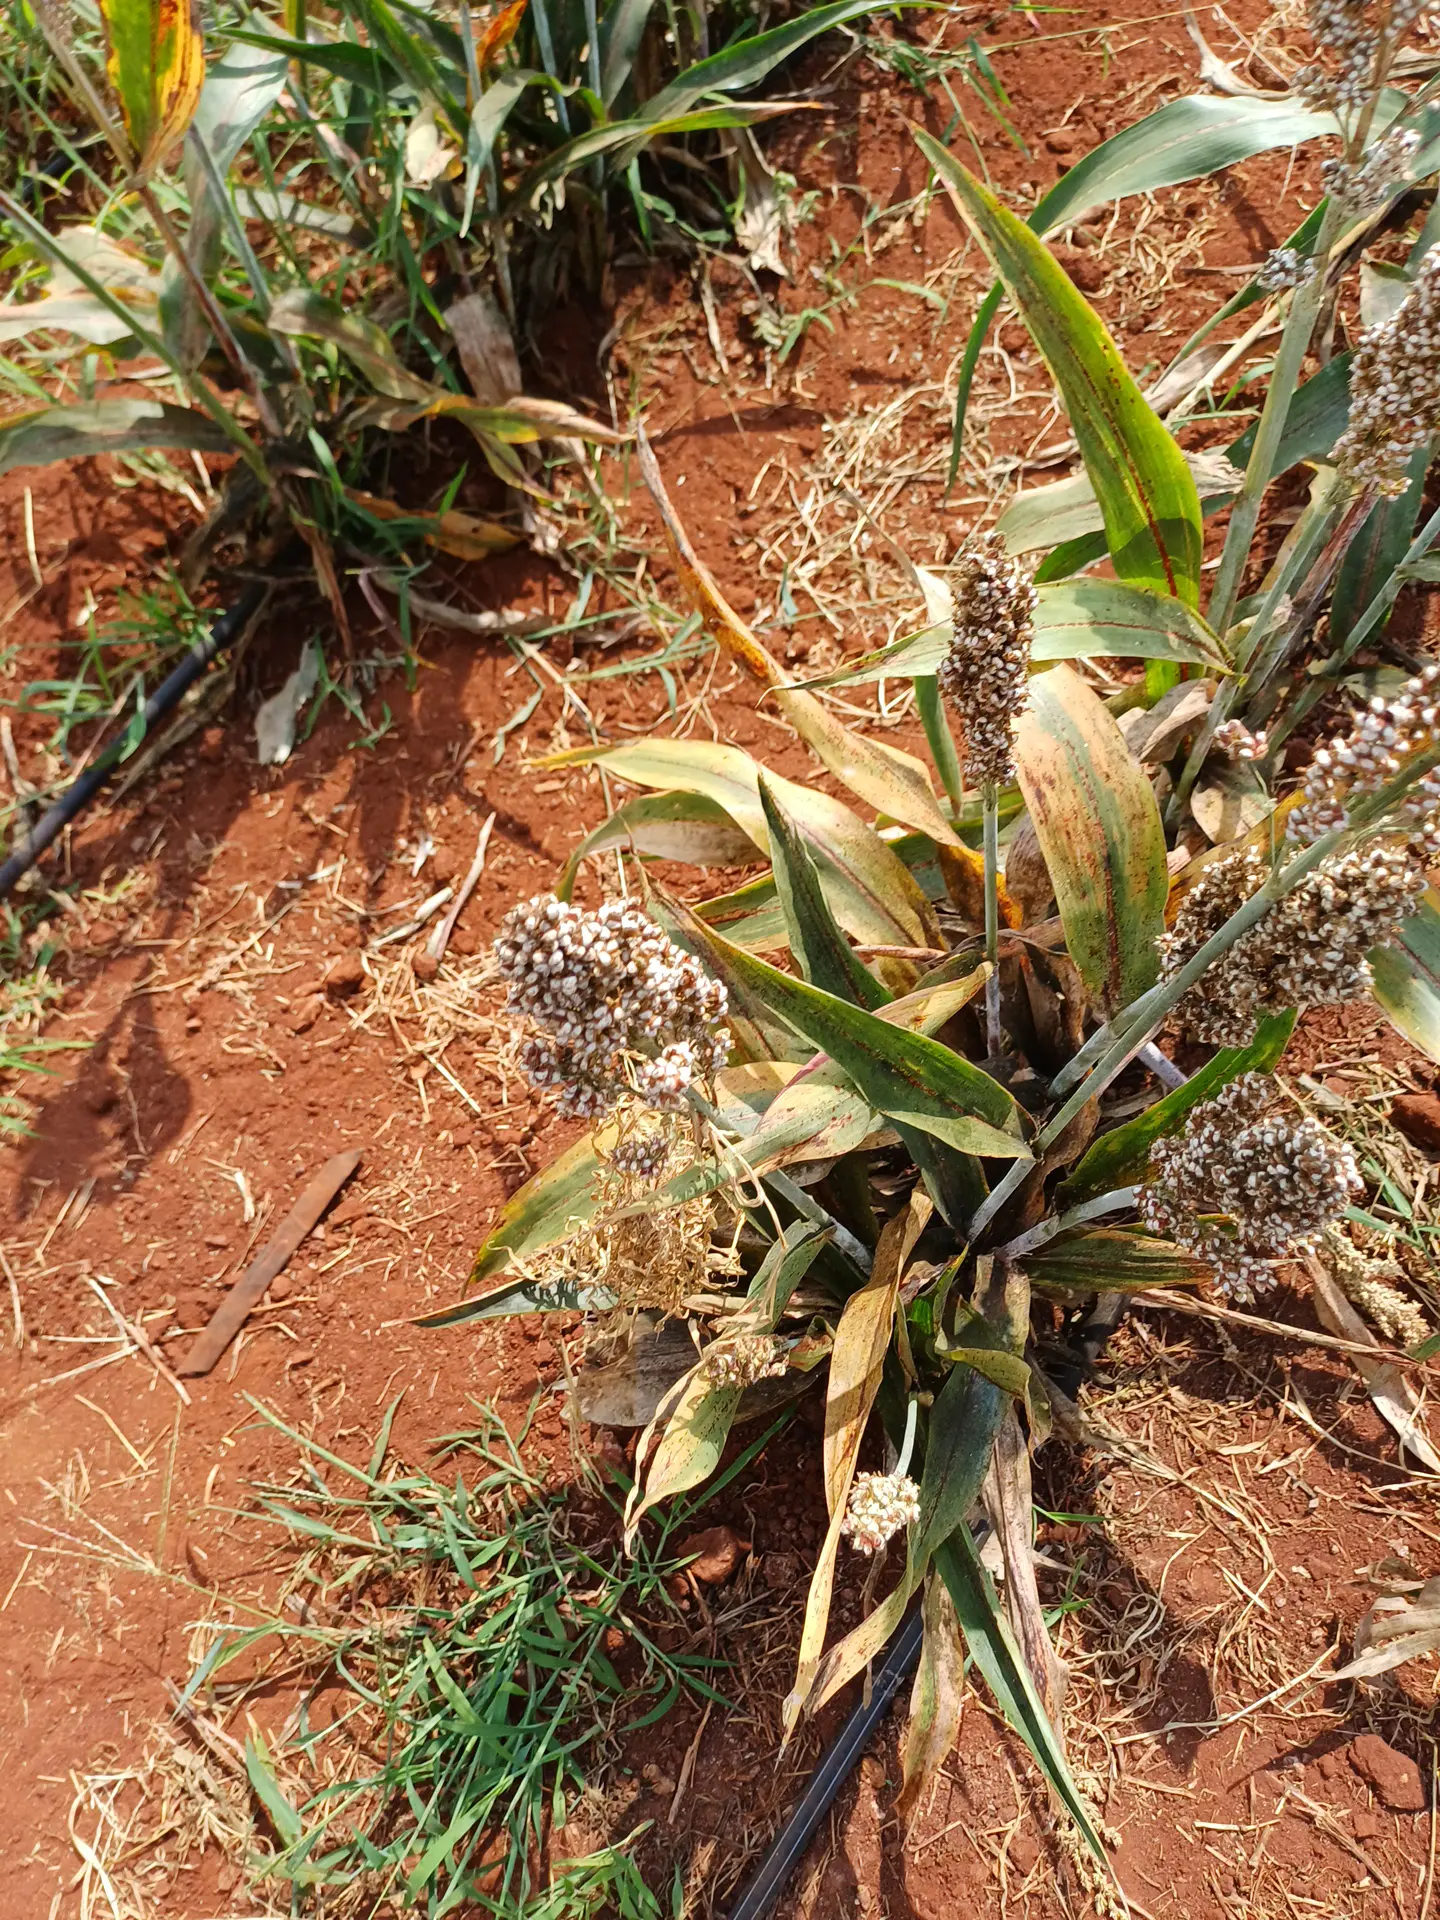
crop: sorghum
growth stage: filling grain
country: Kenya
